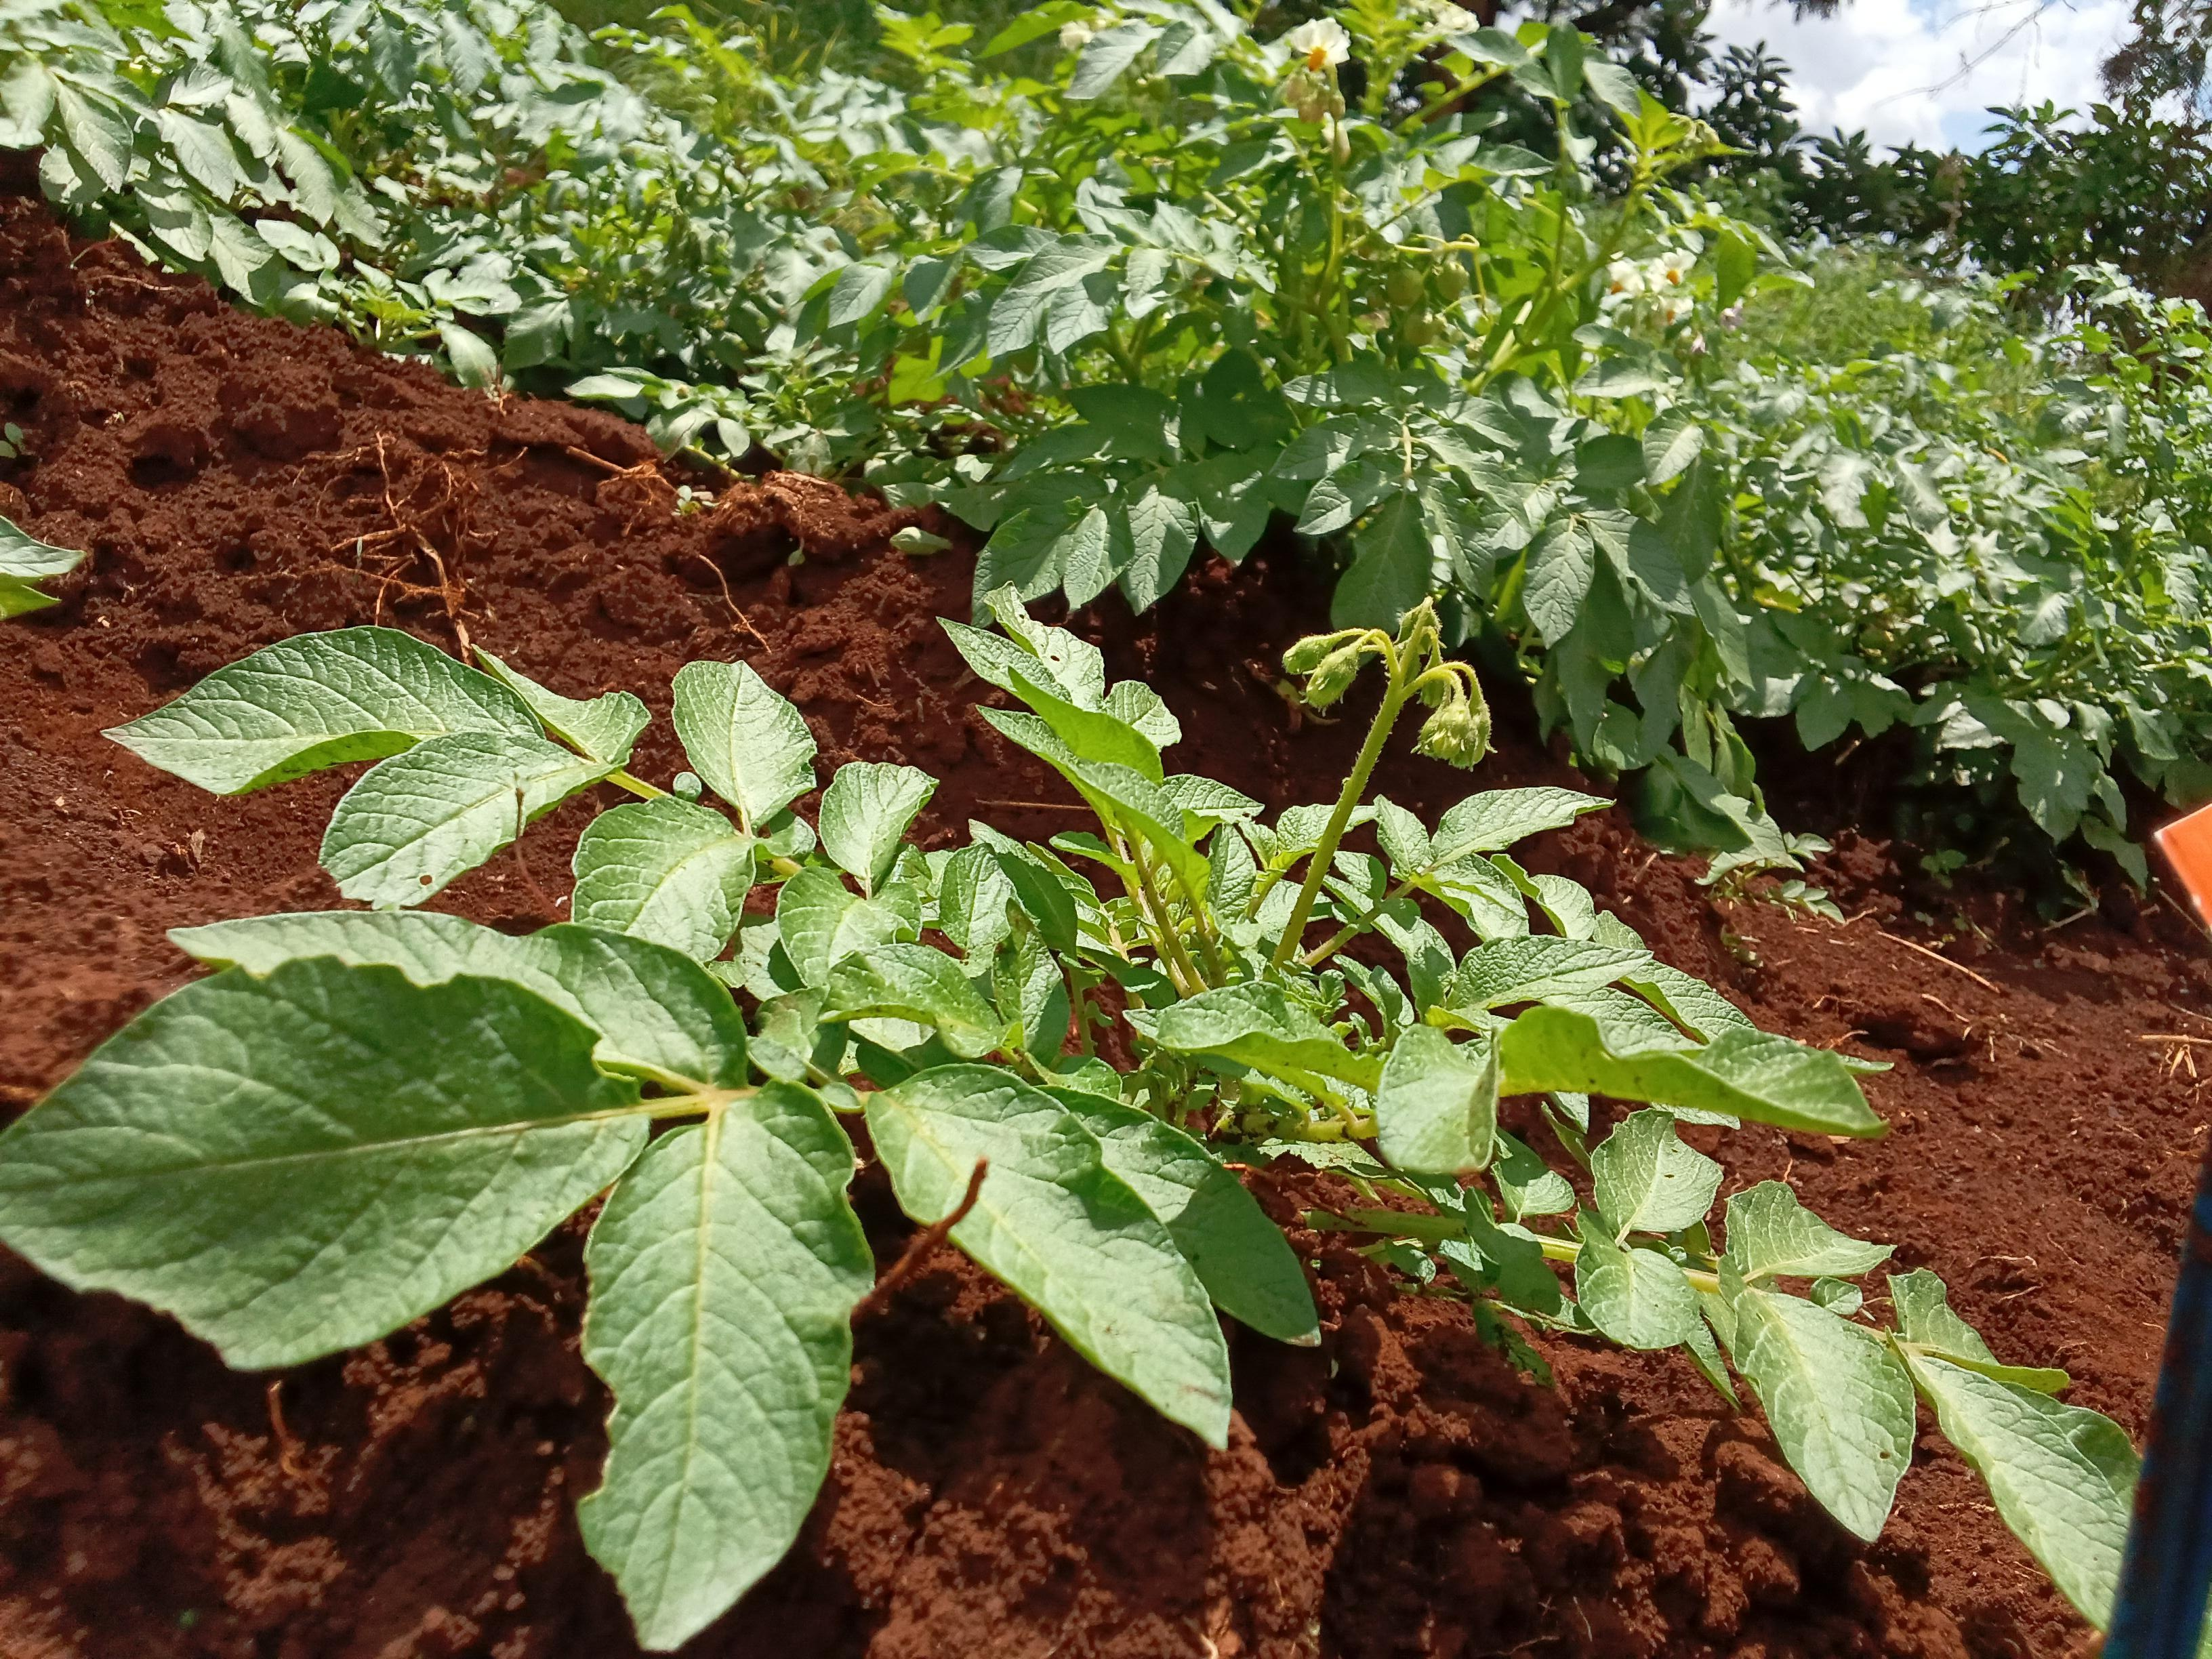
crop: potato
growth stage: flowering
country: Kenya
